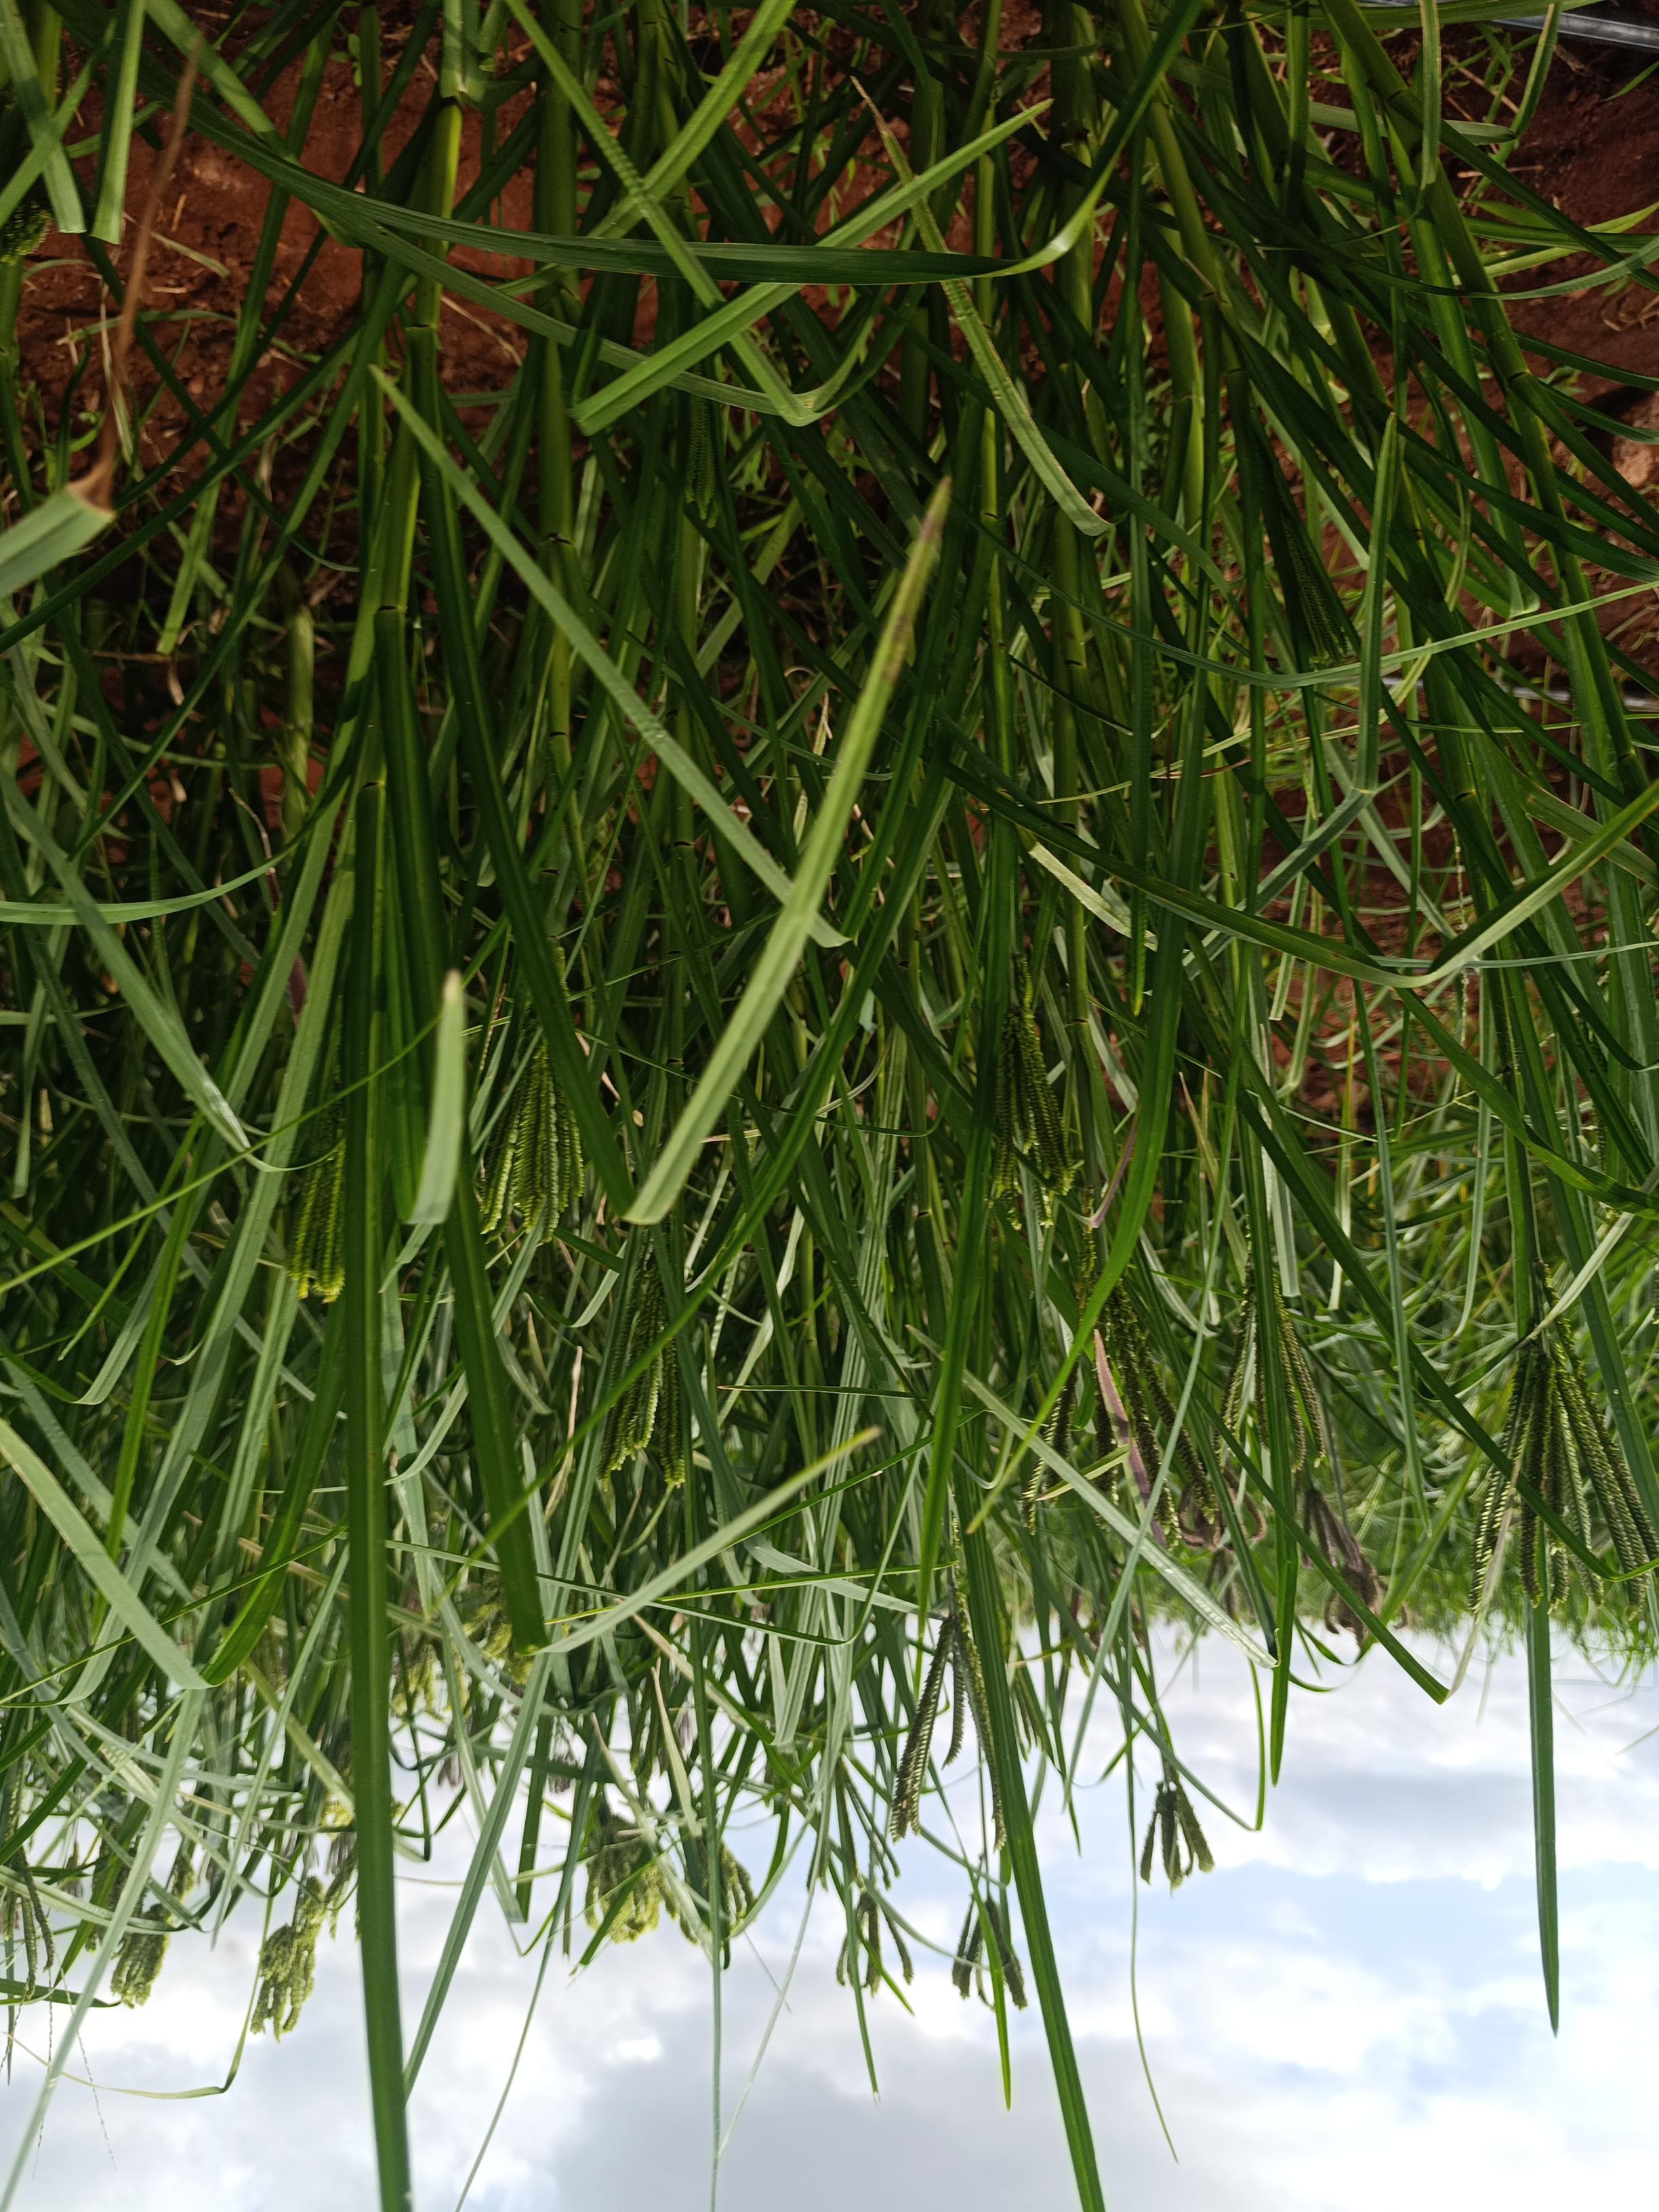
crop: finger millet
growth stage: flowering
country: Kenya
